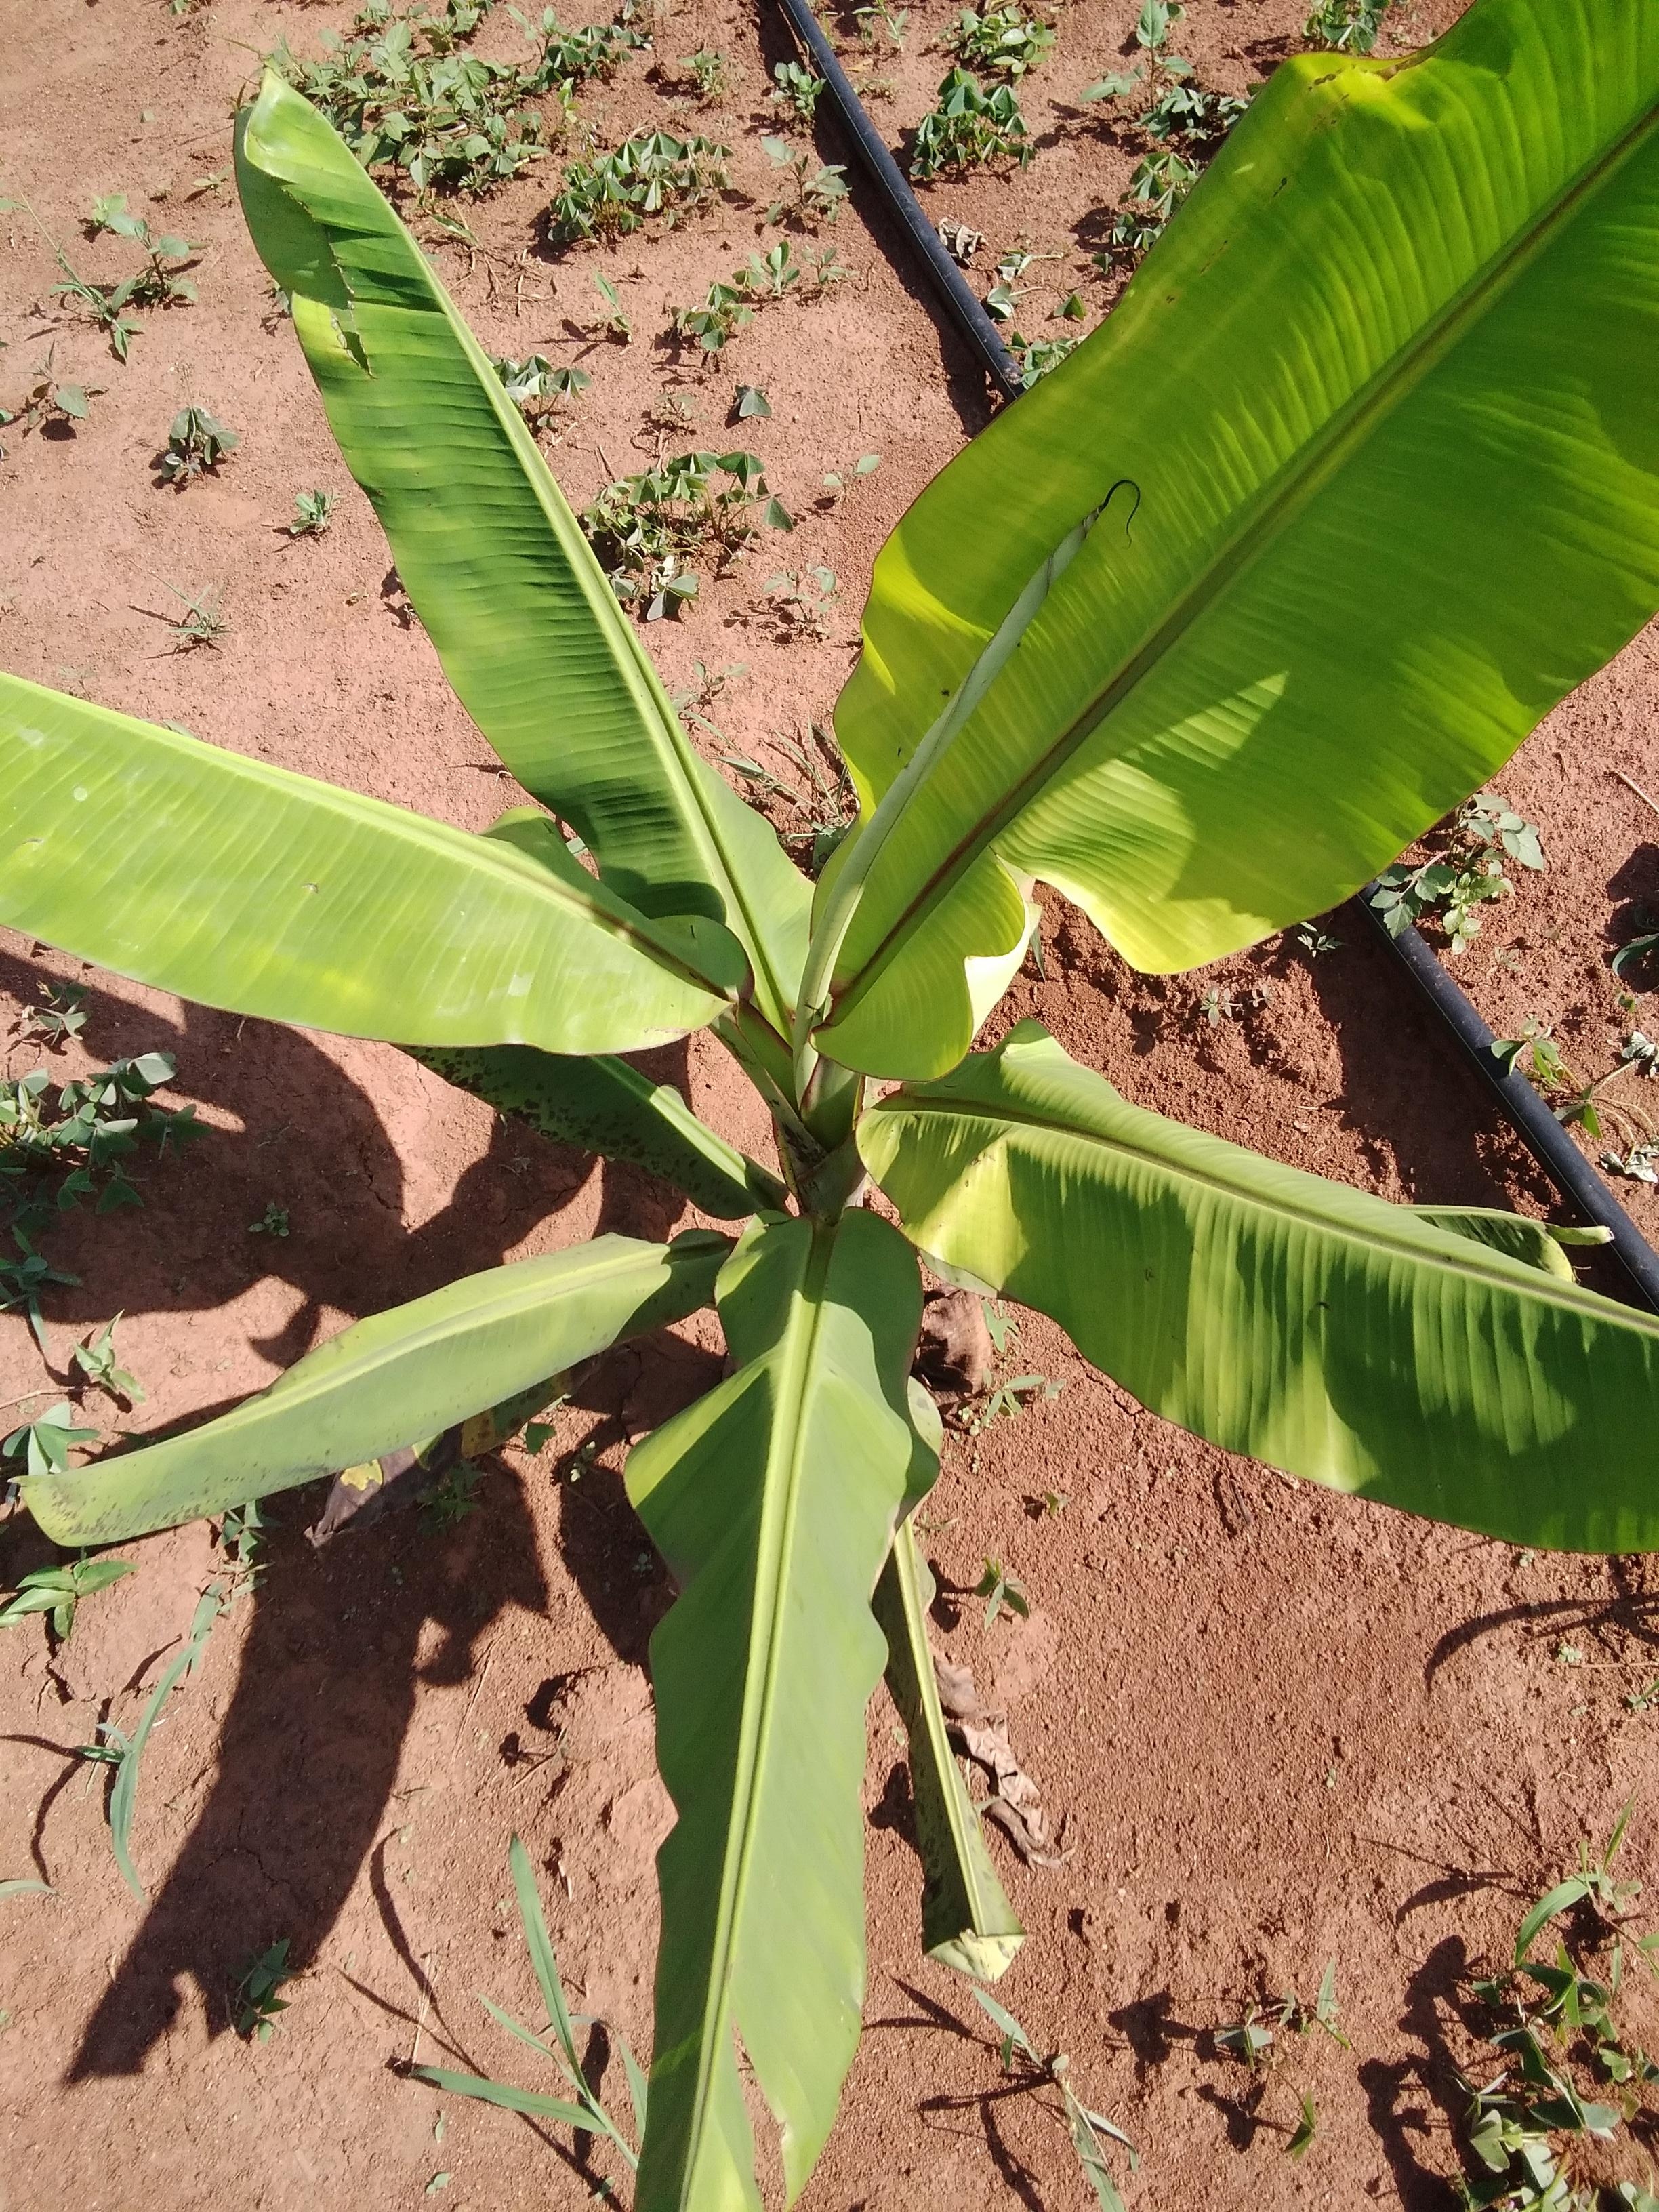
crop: banana
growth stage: vegetative
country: Uganda
